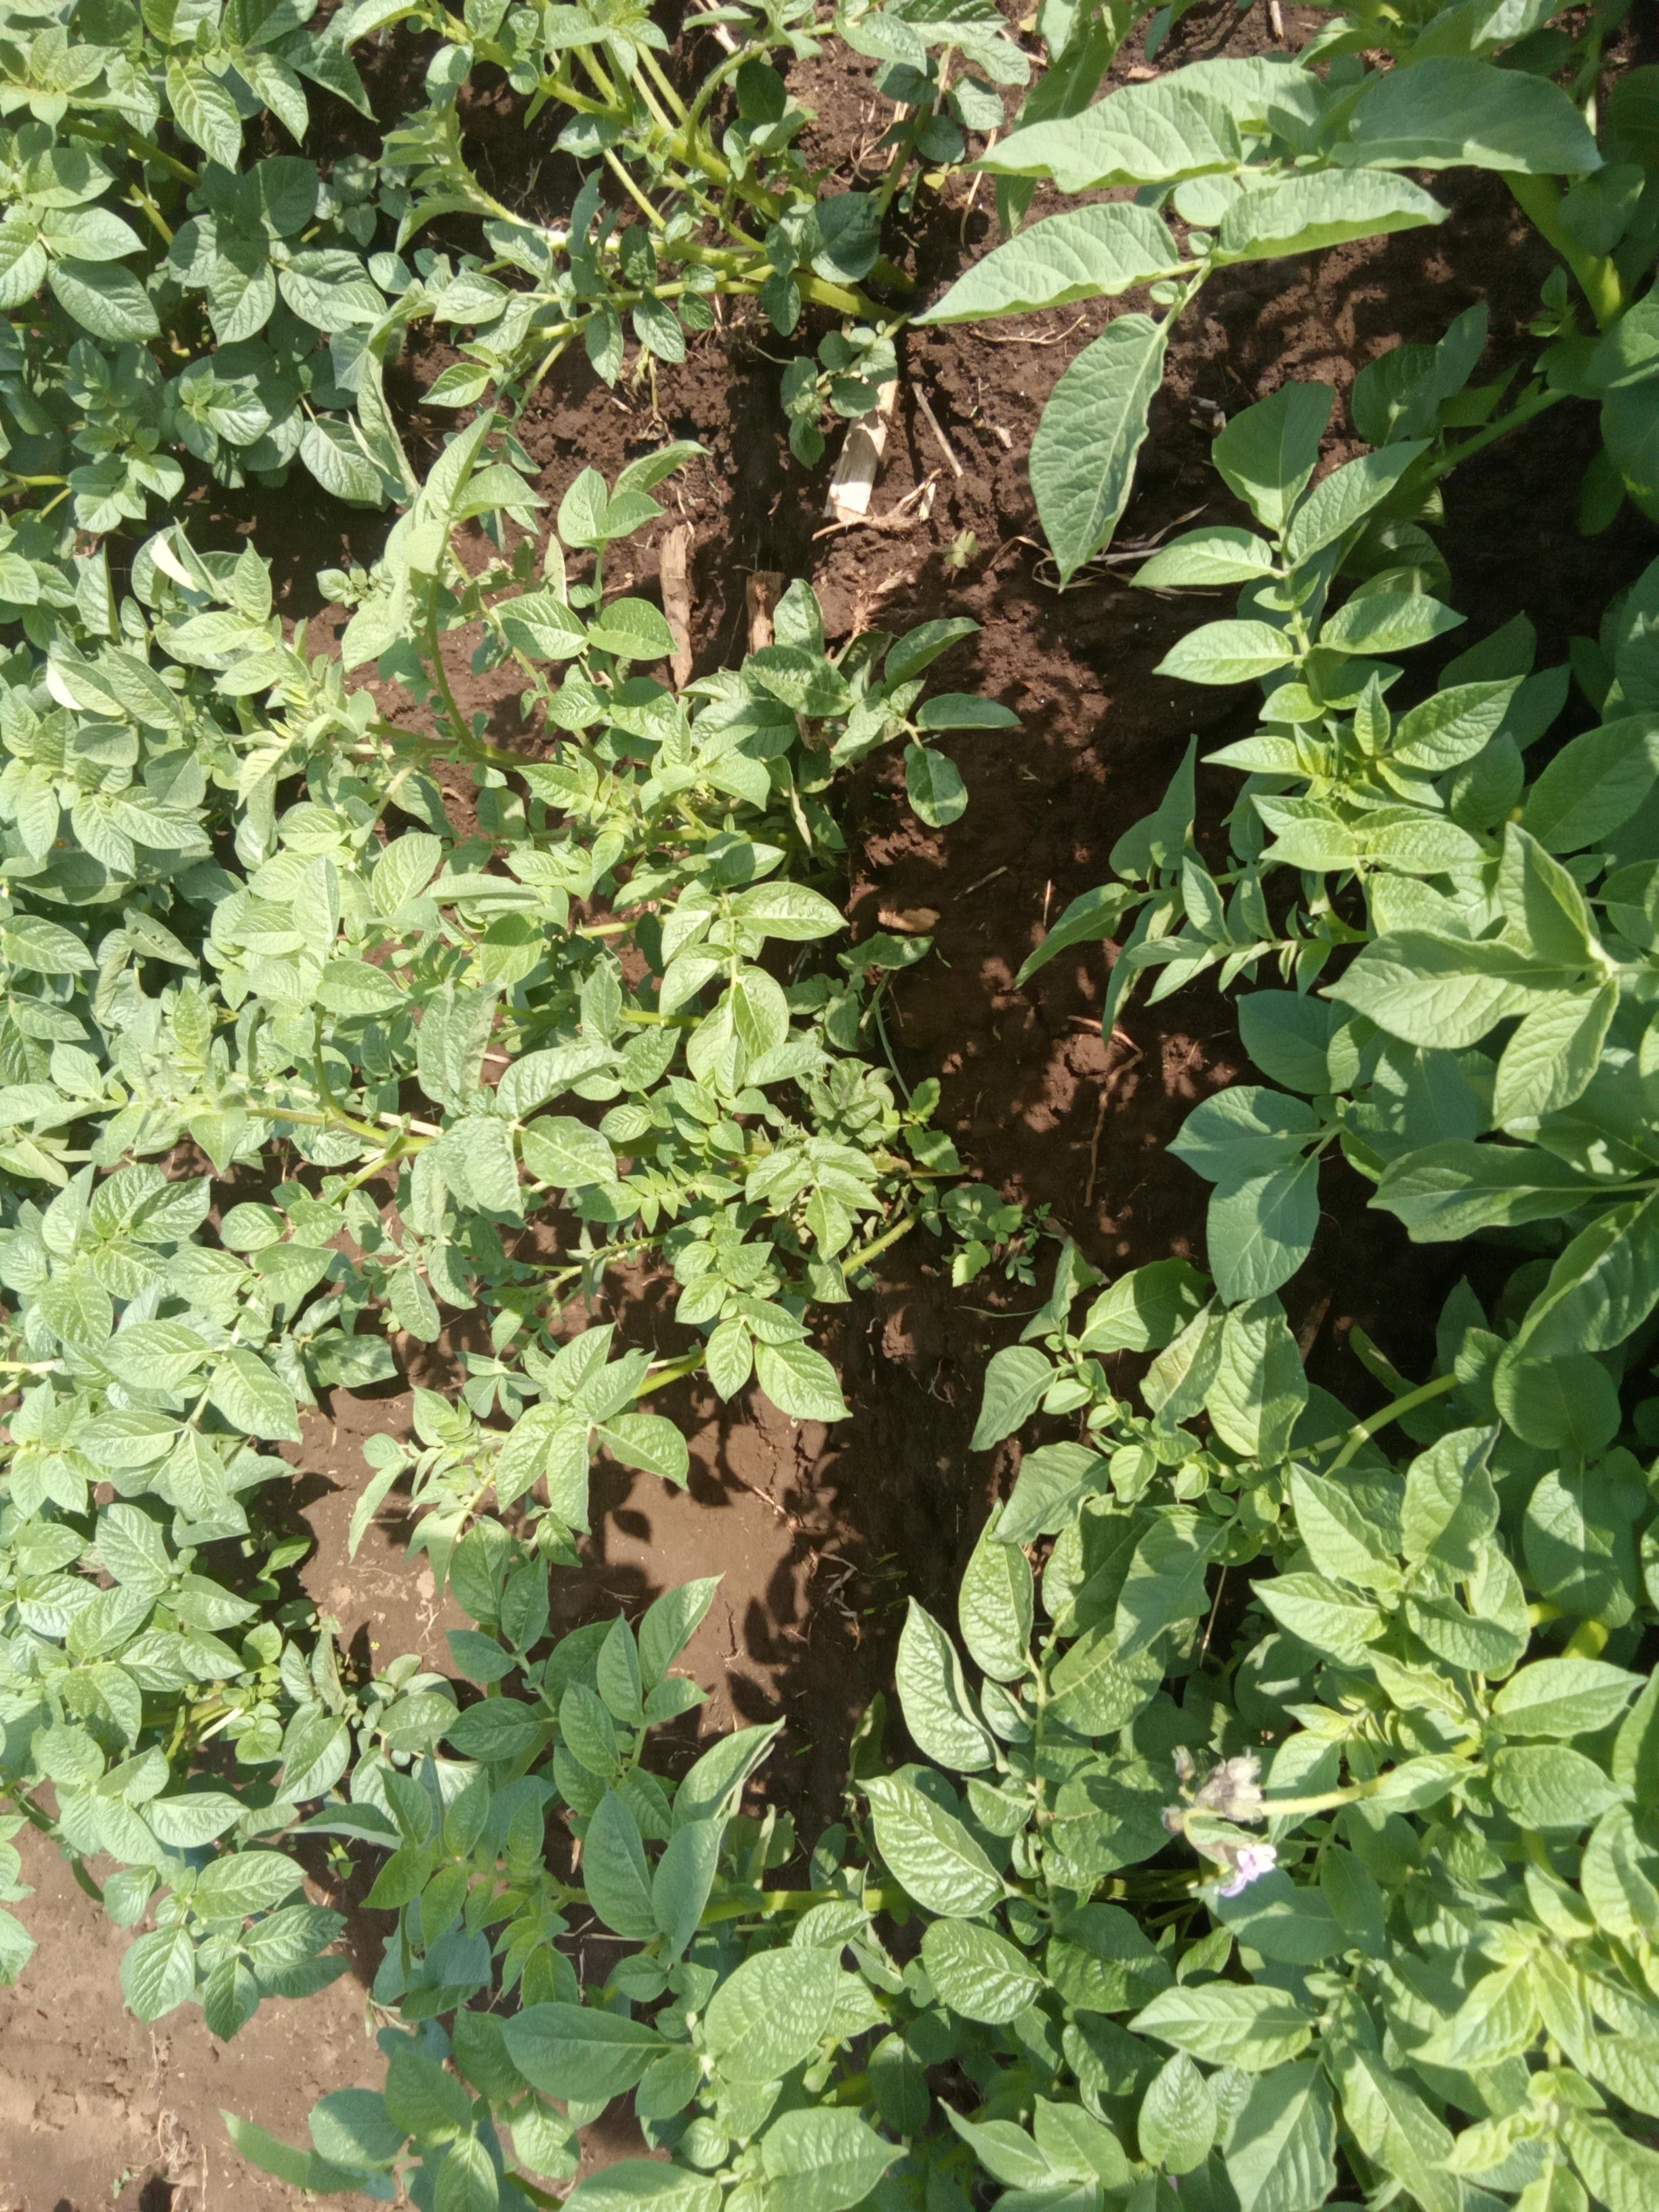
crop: potato
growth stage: vegetative
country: Kenya
